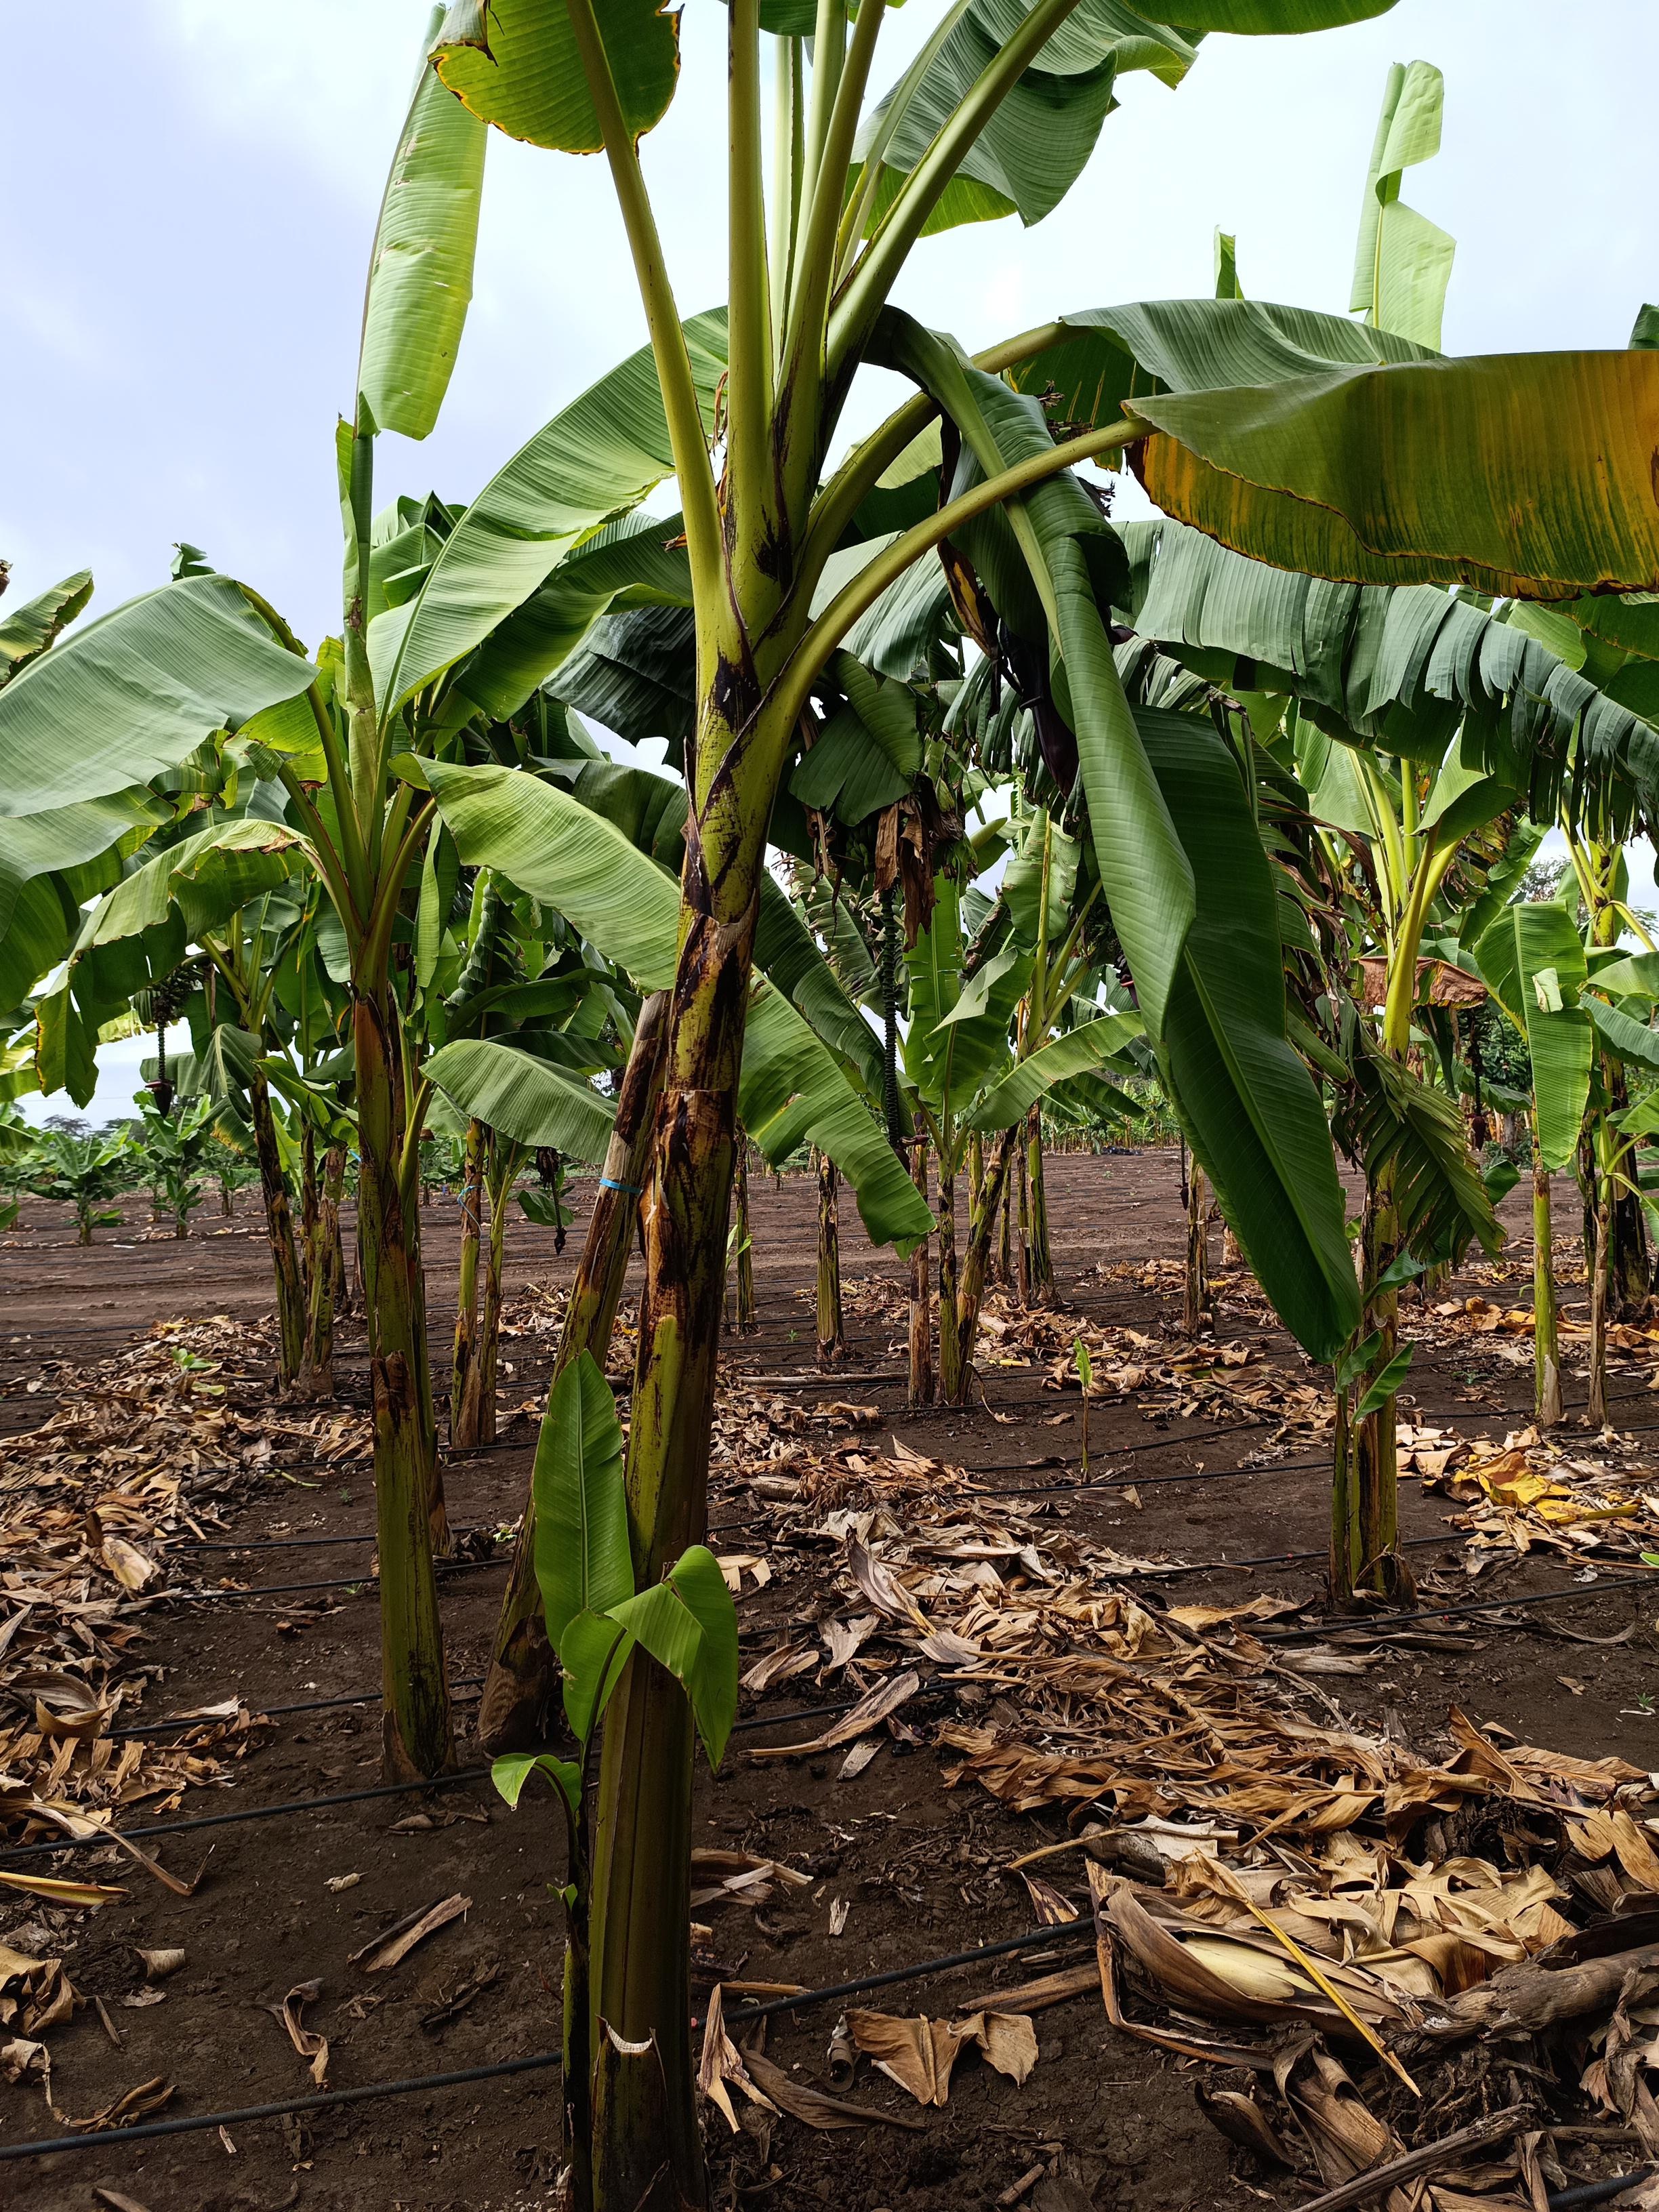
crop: banana
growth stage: development fruit
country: Tanzania
